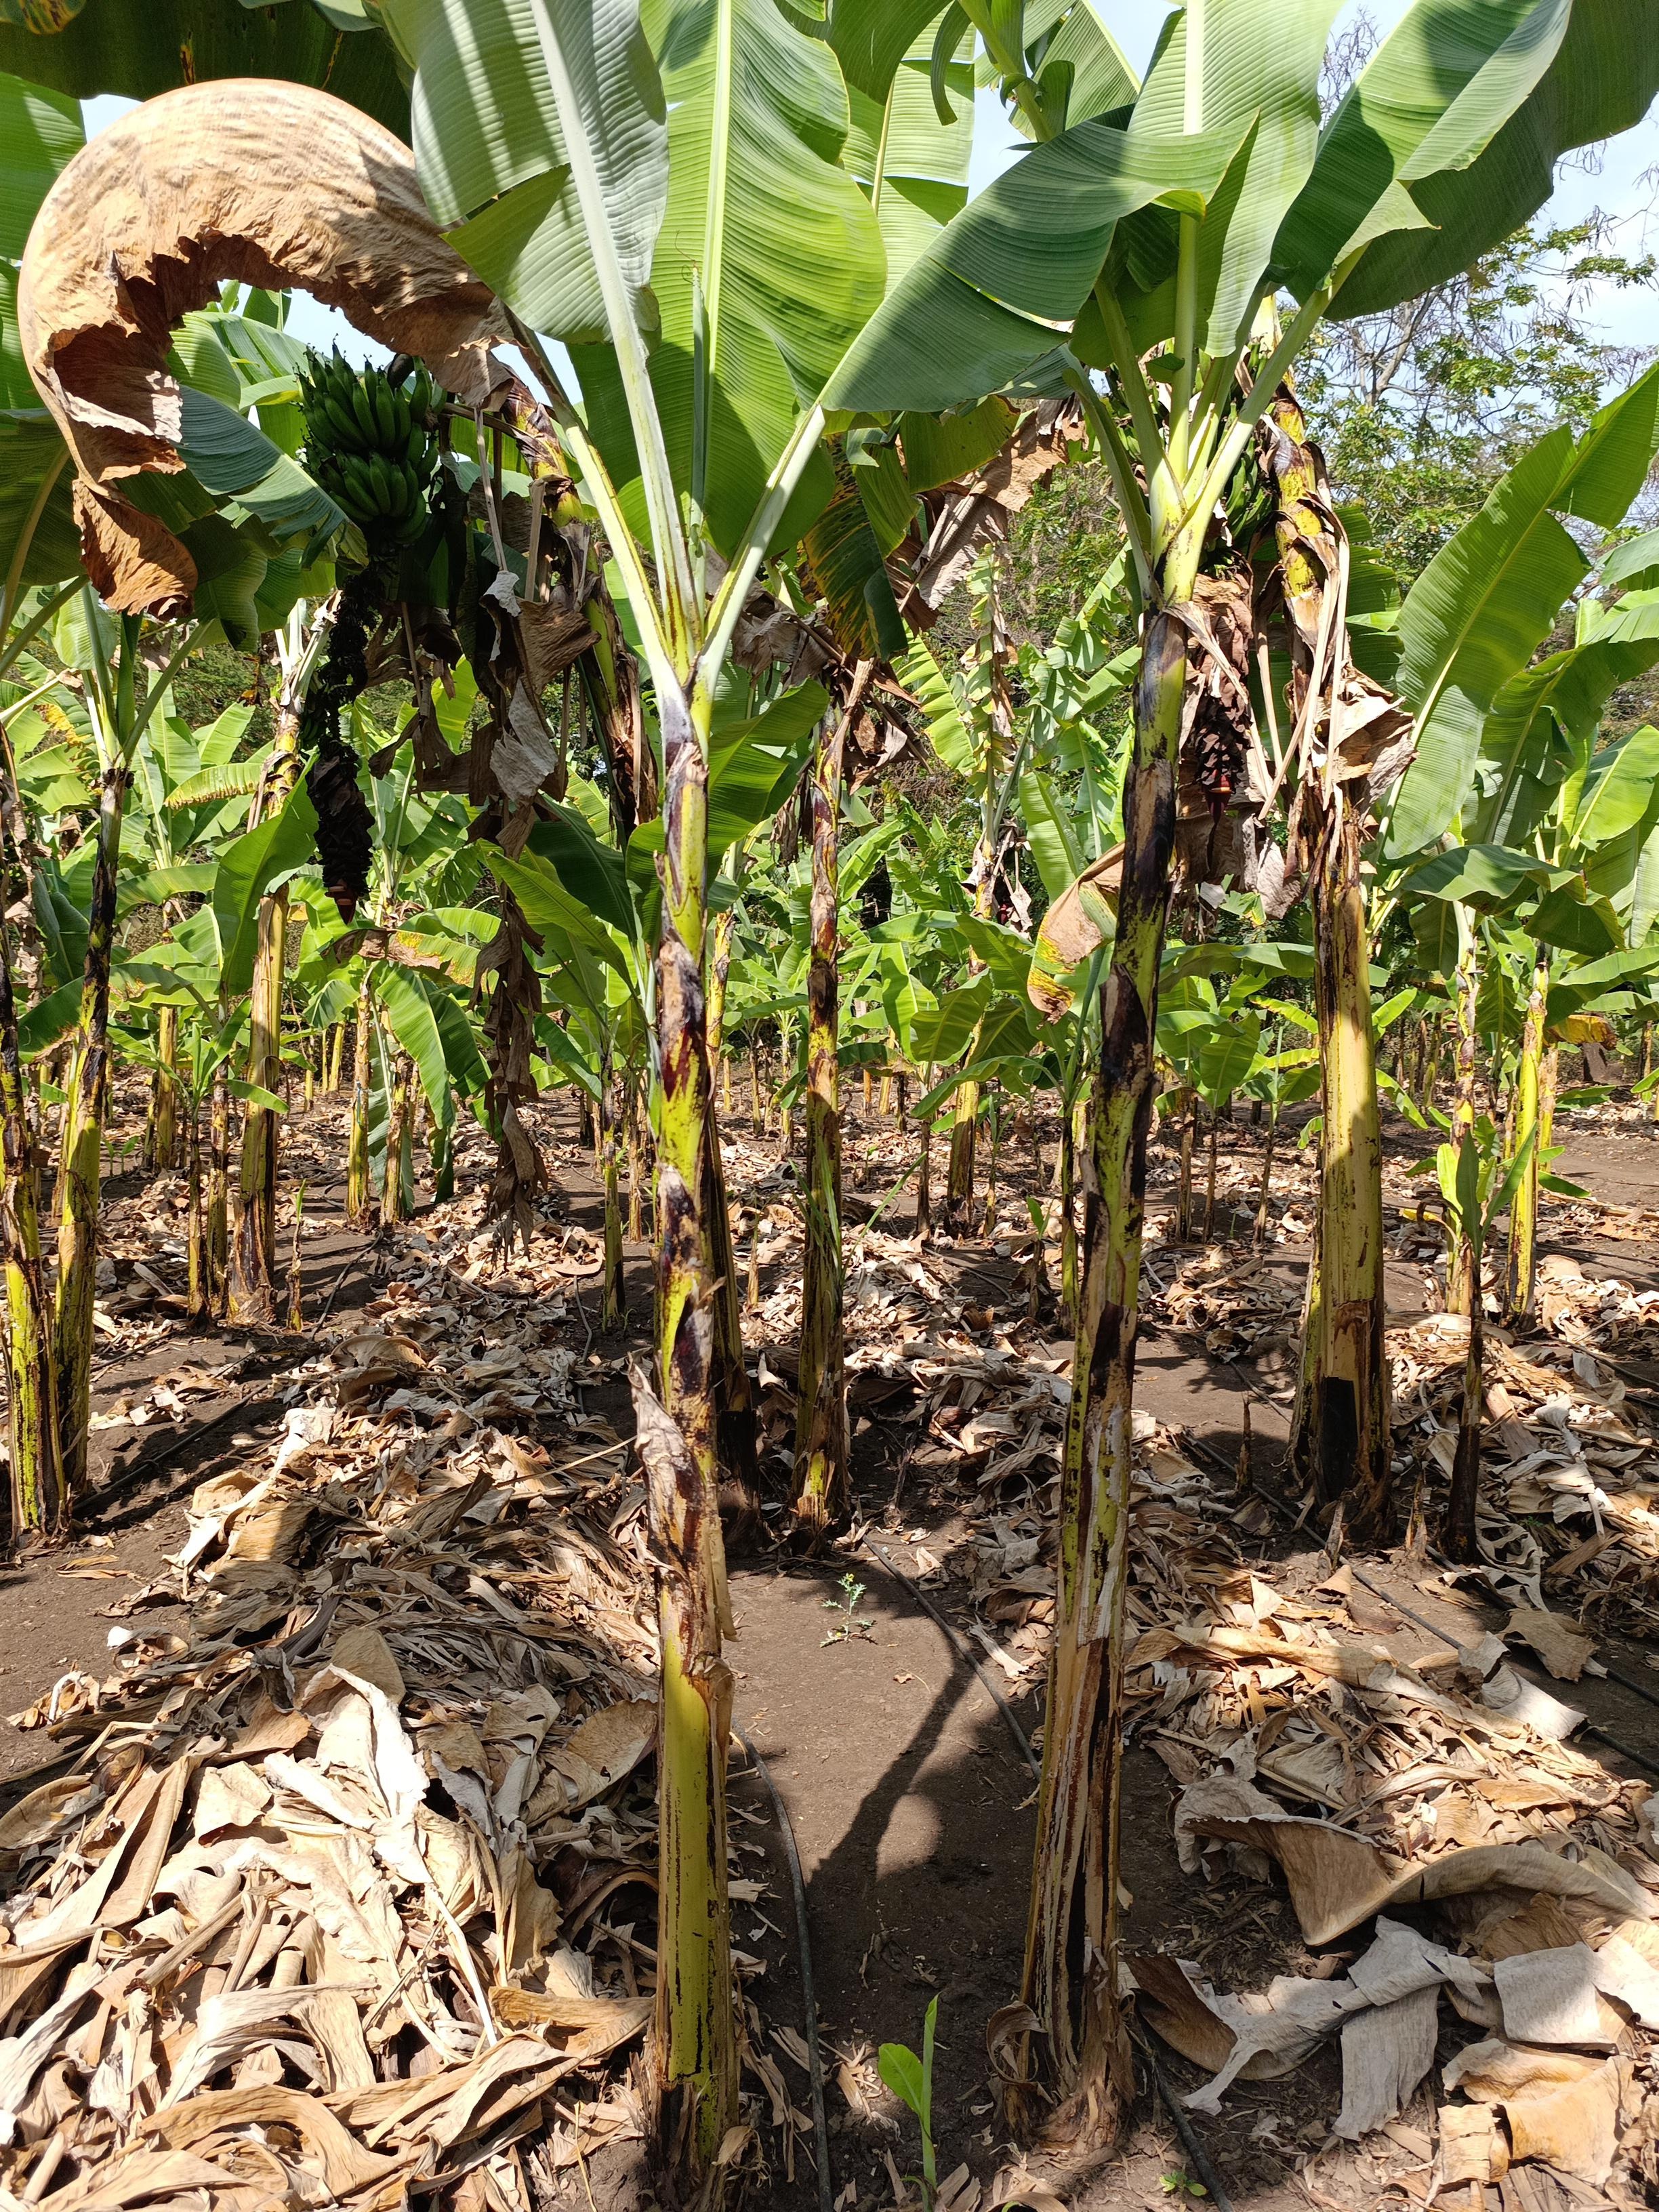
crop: banana
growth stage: vegetative
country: Tanzania
